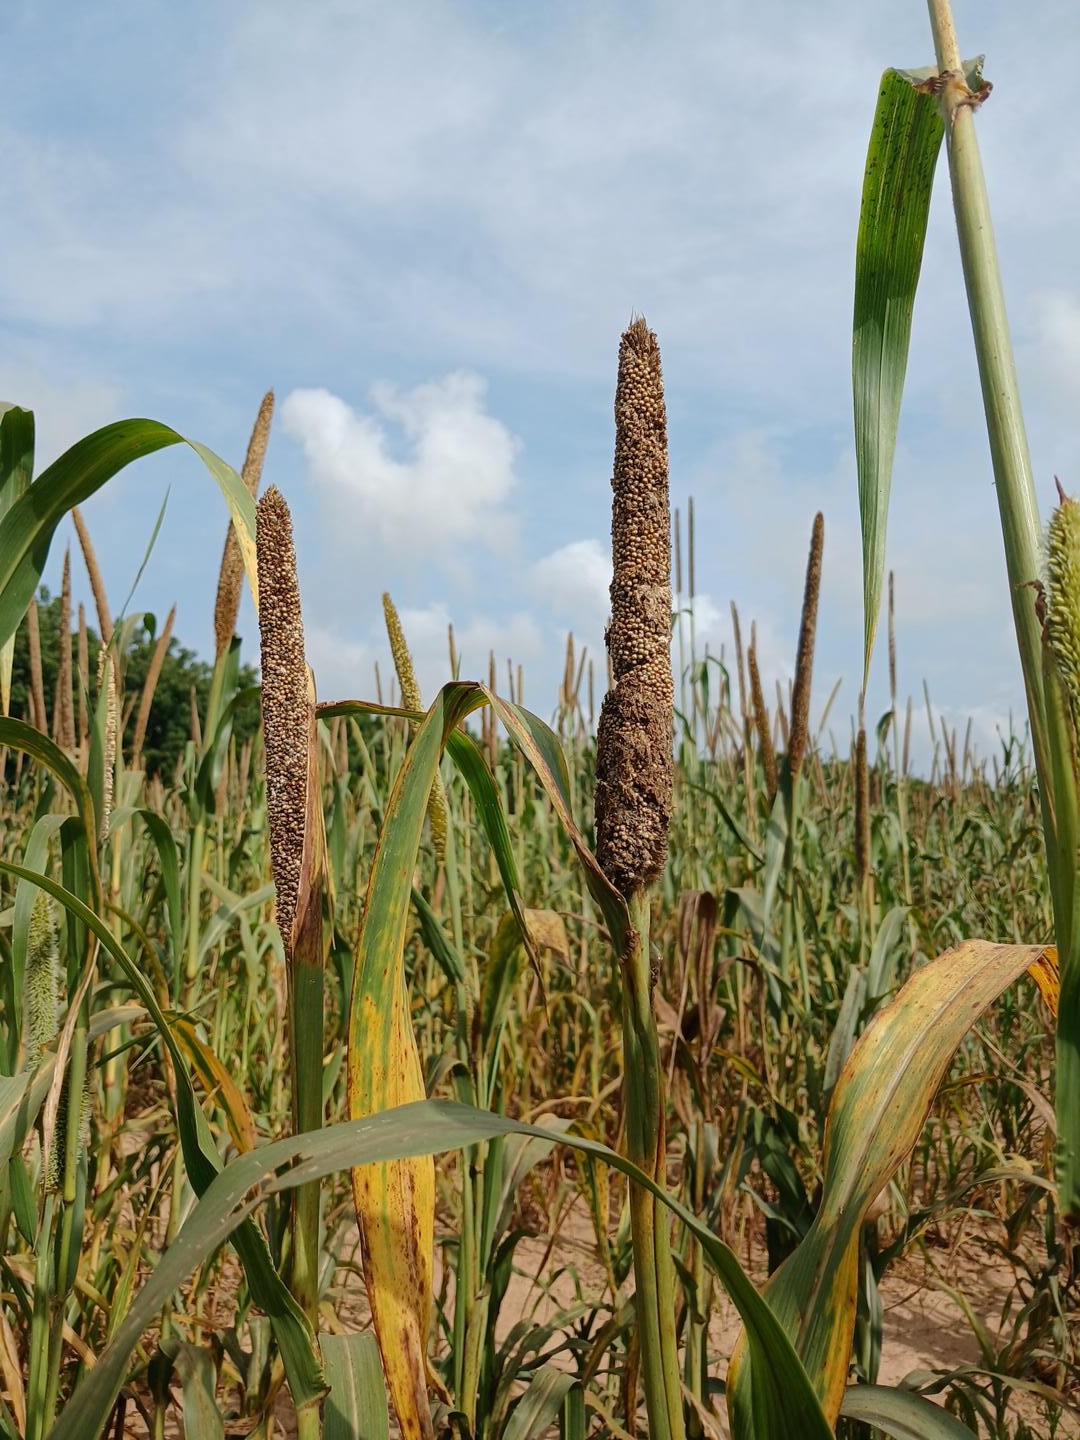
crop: pearl millet
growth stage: maturity
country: Senegal
